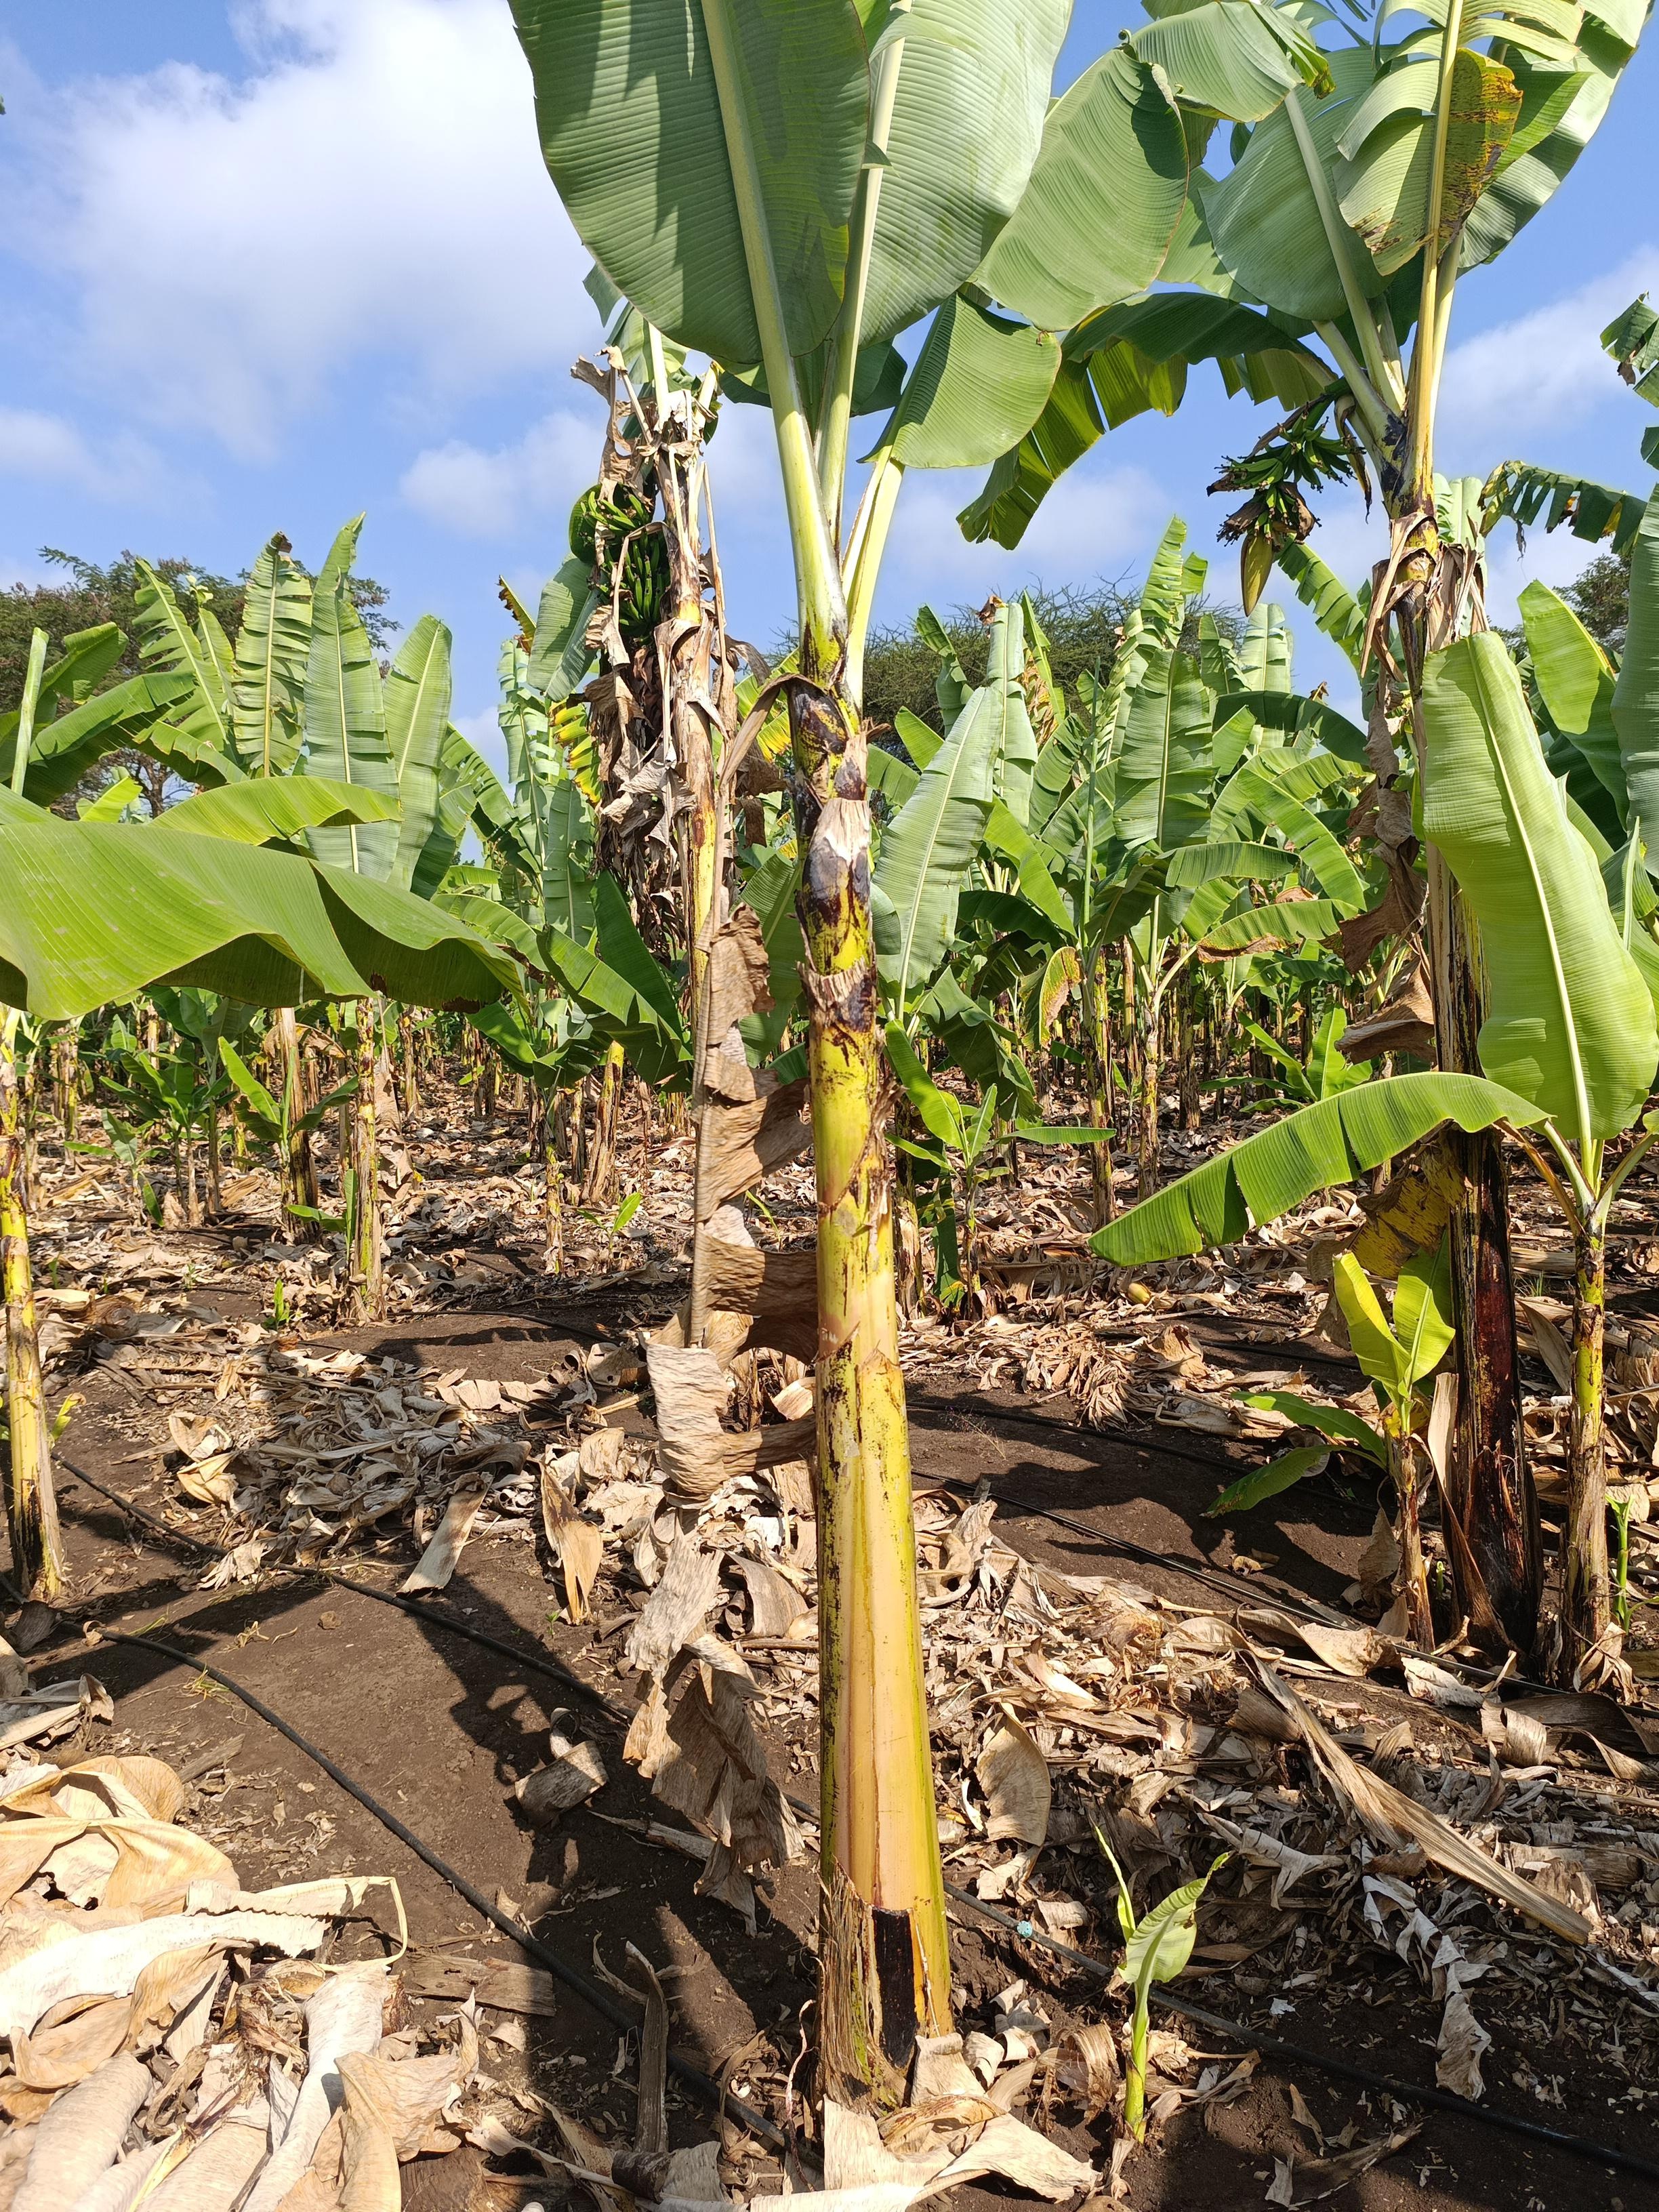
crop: banana
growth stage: vegetative
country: Tanzania
